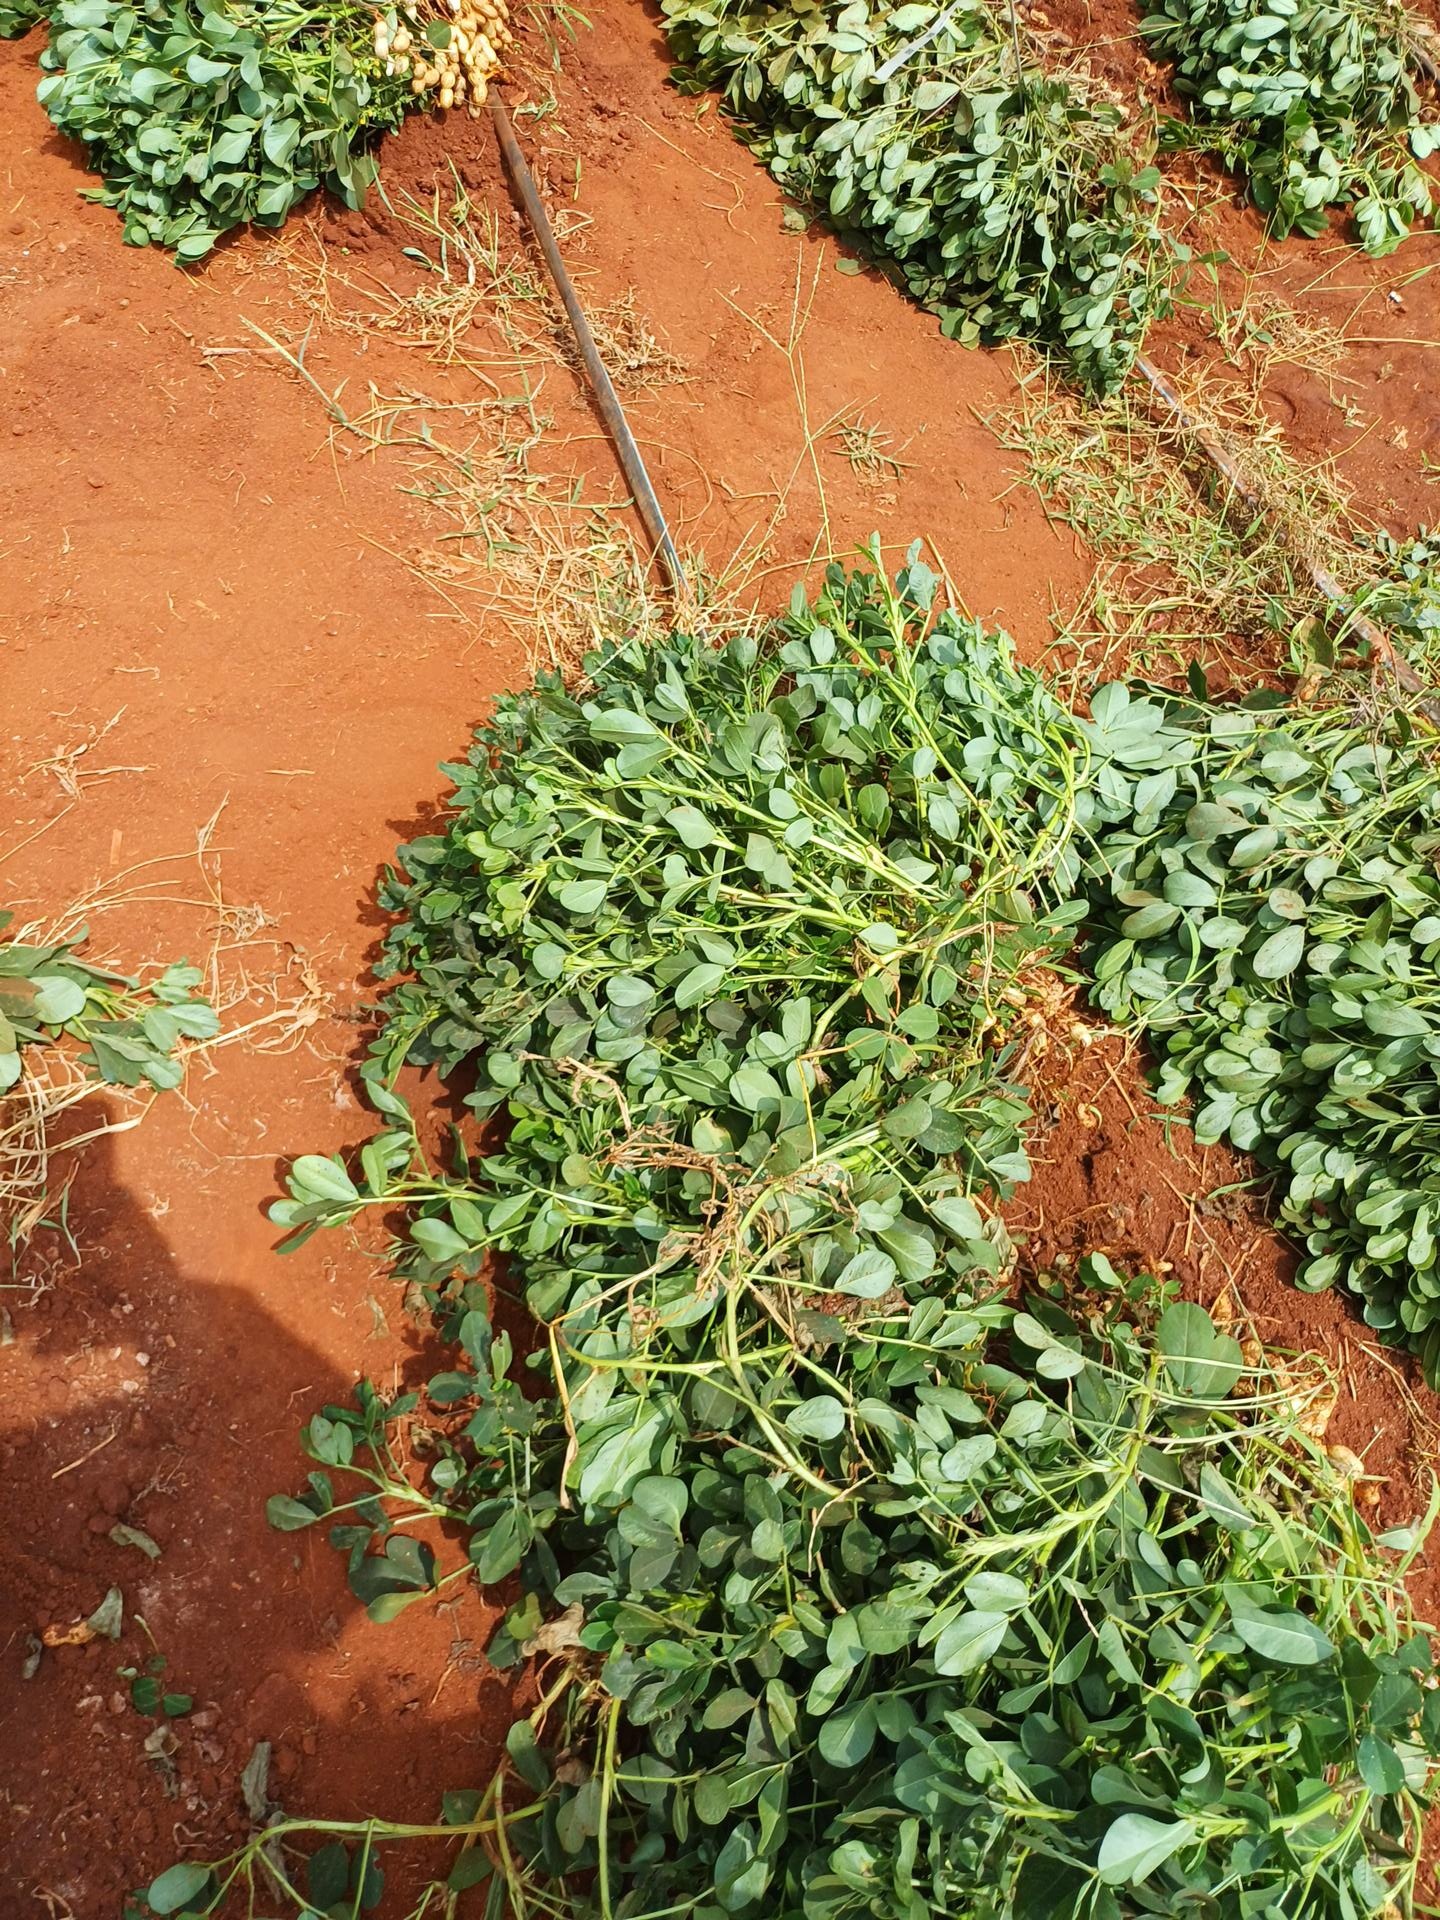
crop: groundnut
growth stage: harvest
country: Kenya
